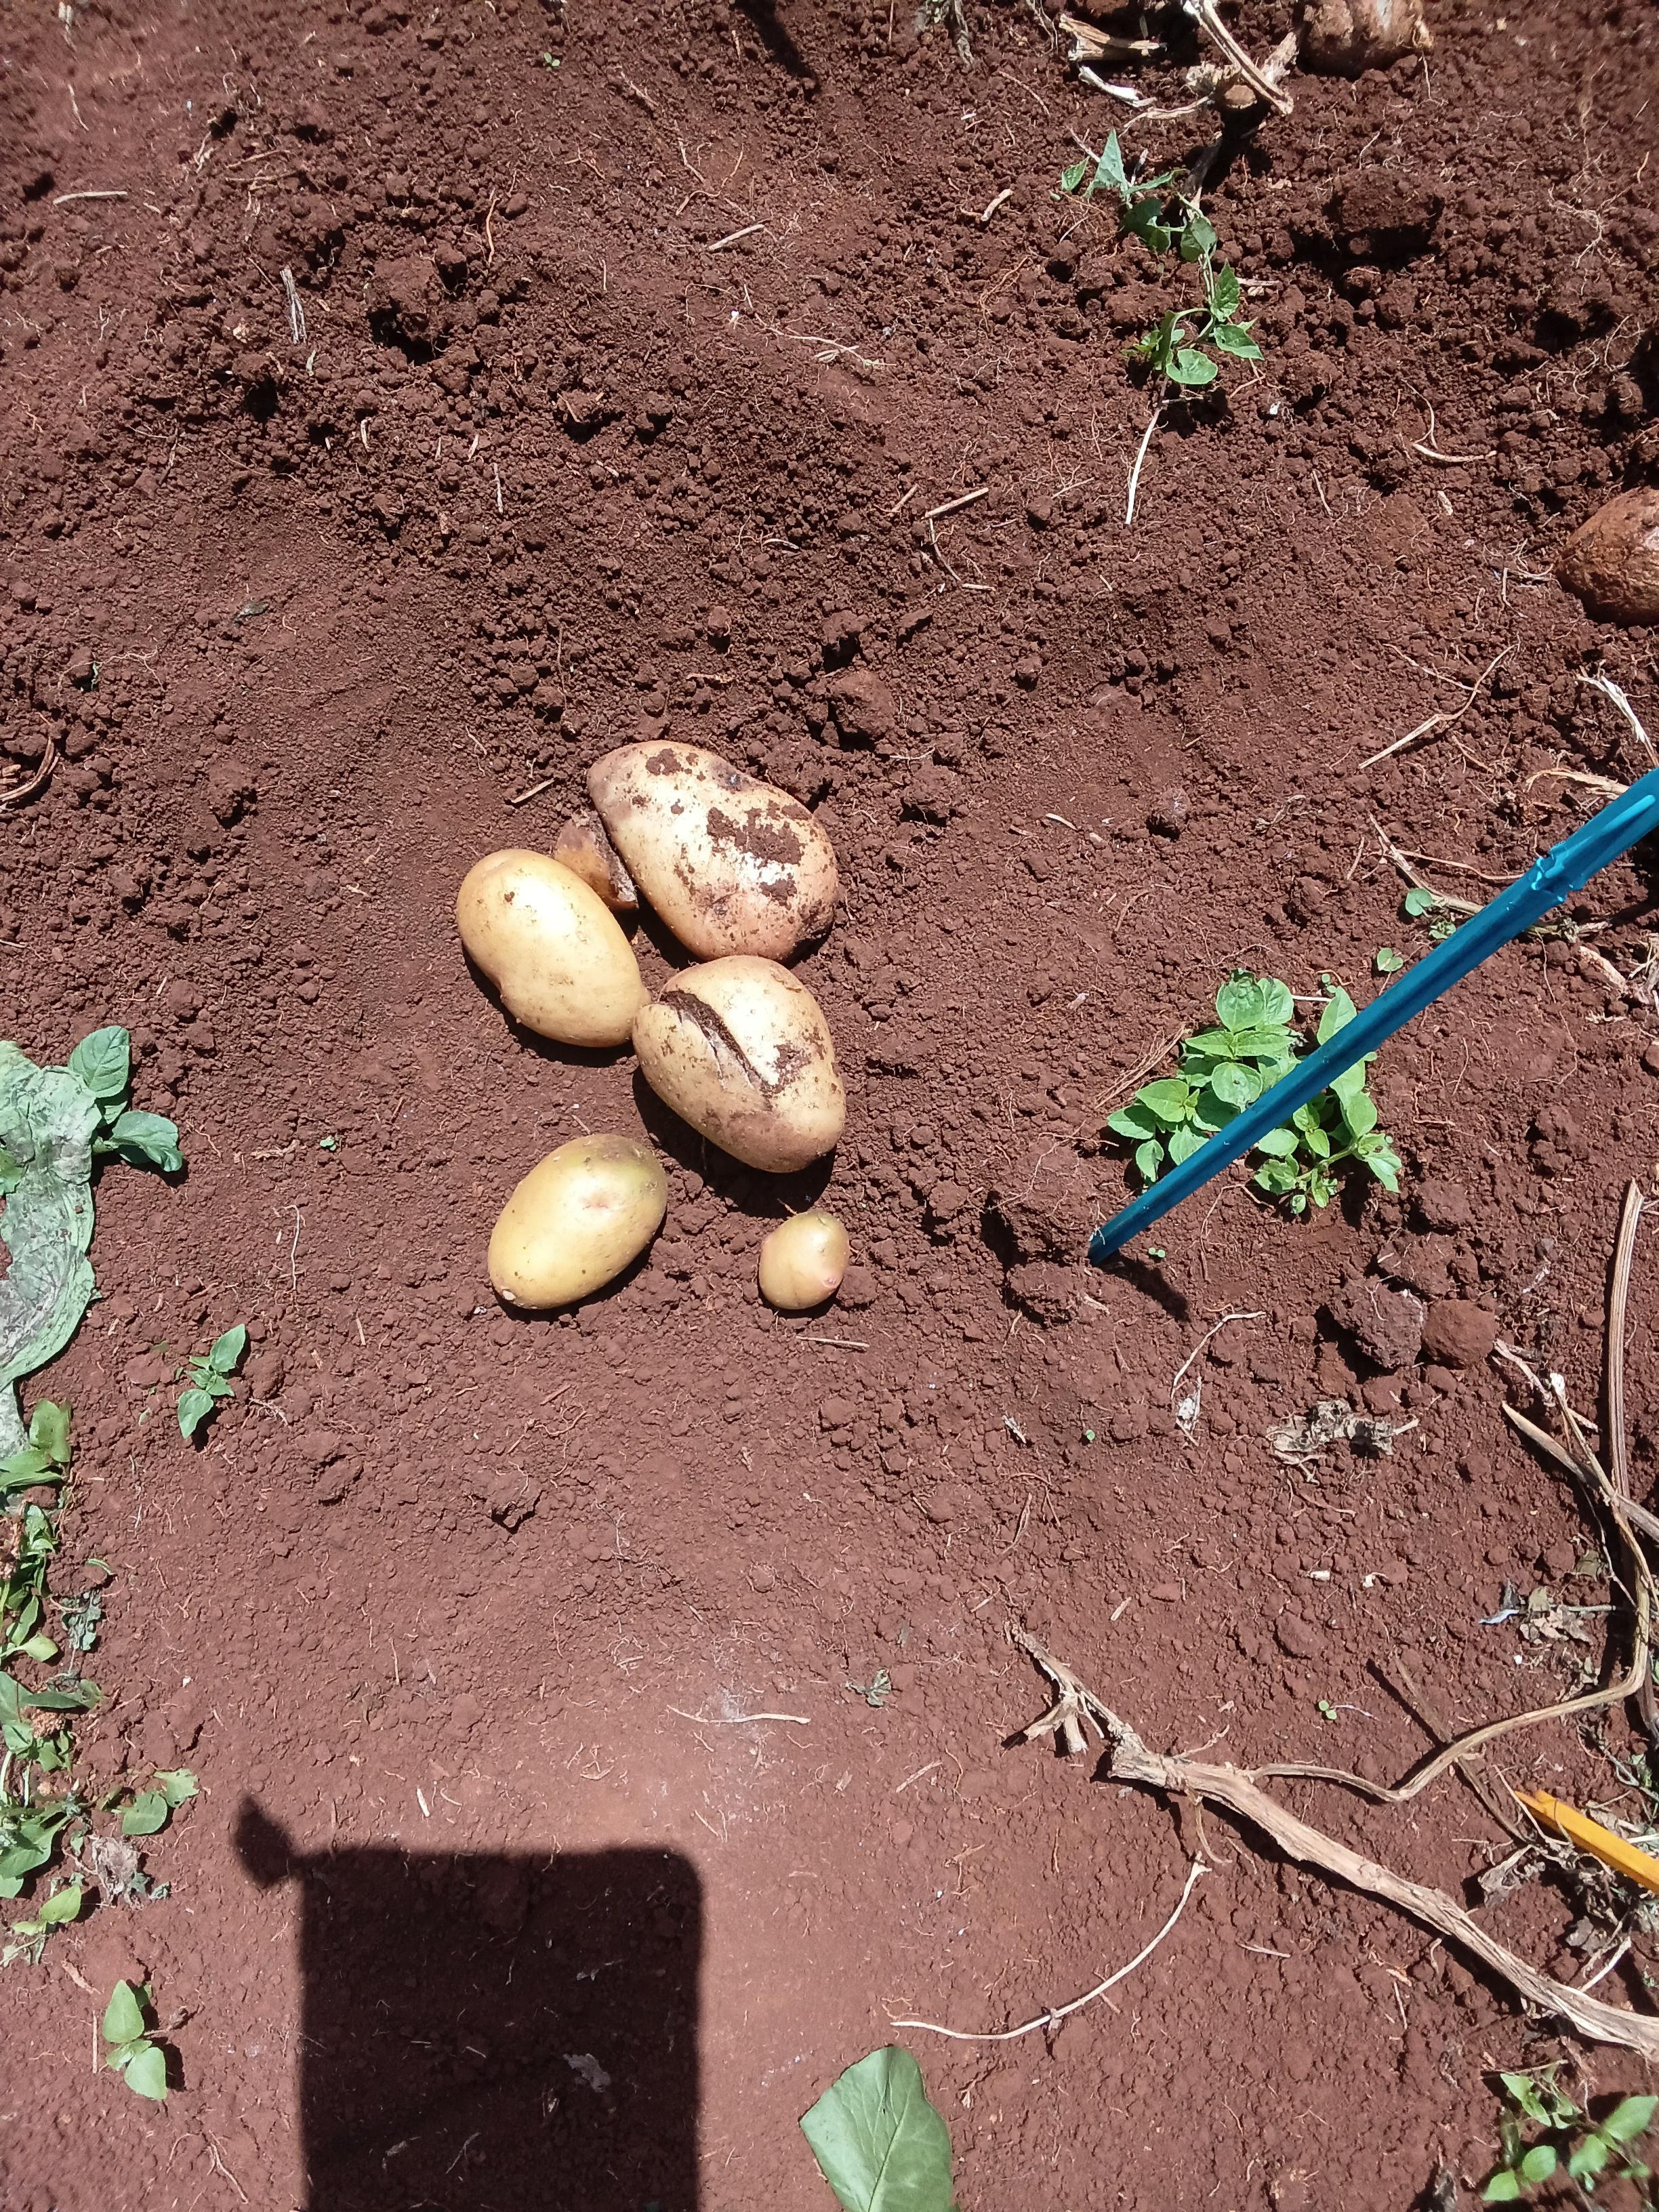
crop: potato
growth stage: harvest
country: Kenya
